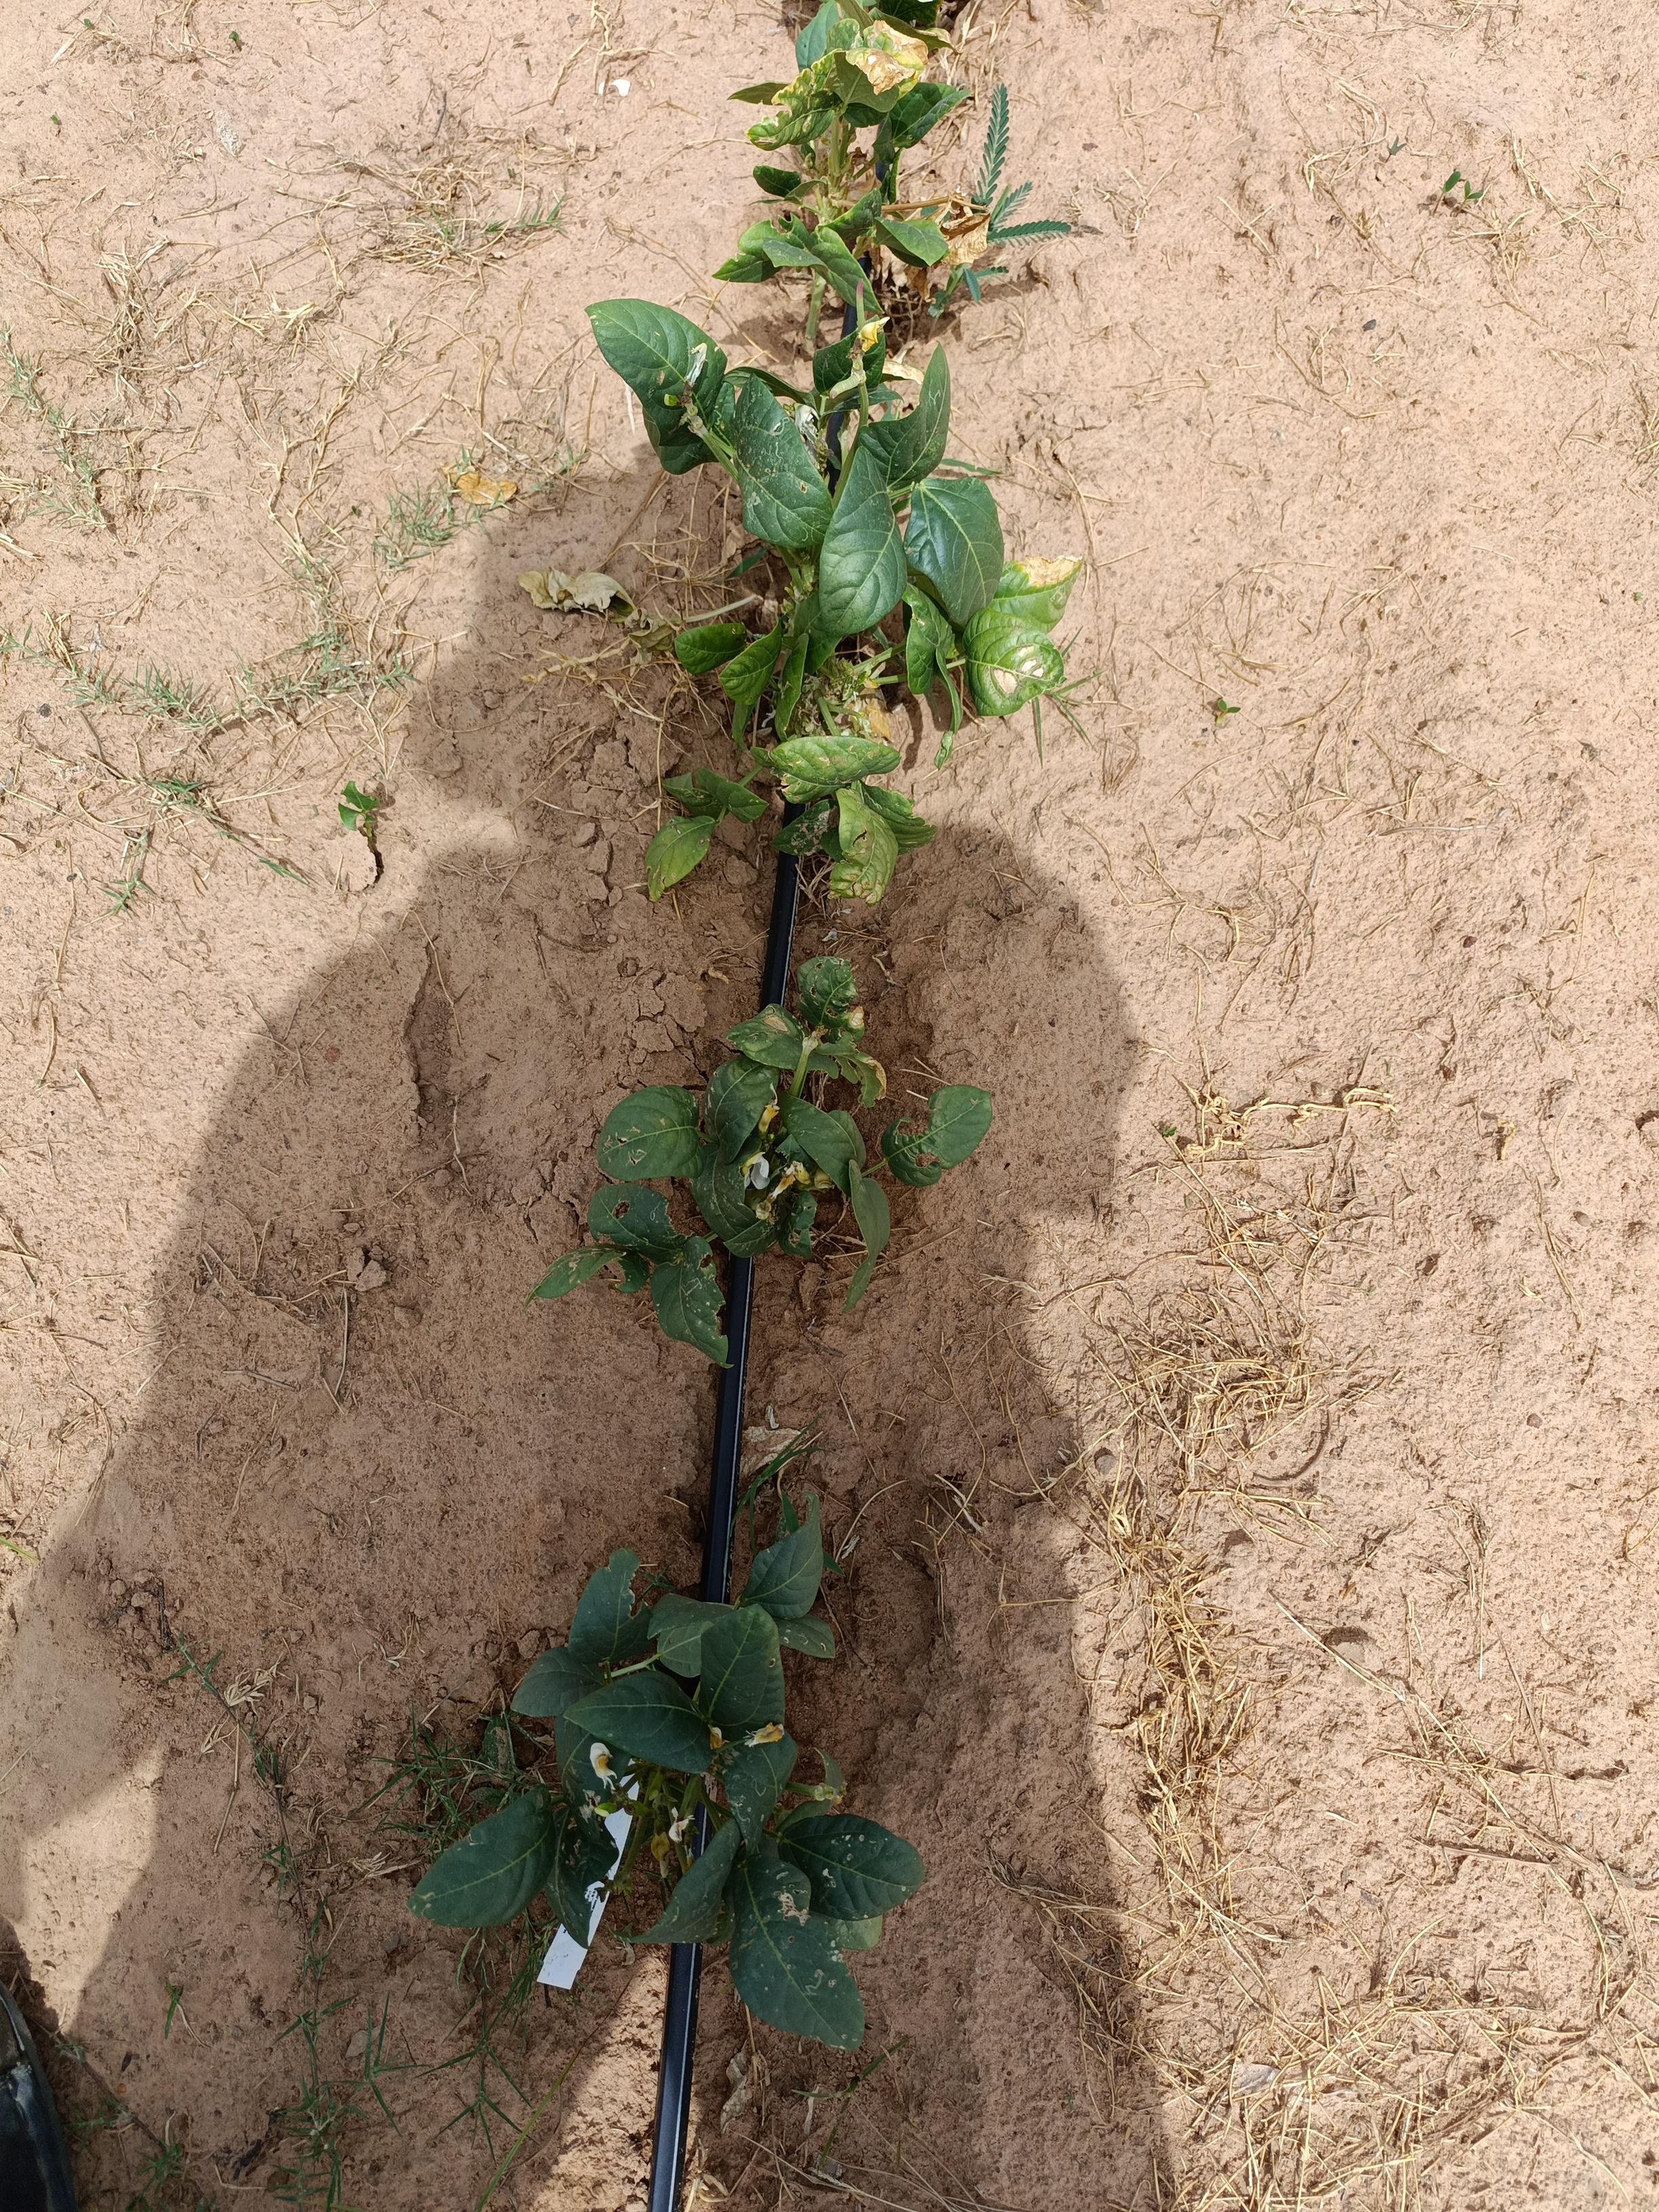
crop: cowpea
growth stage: flowering
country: Nigeria
